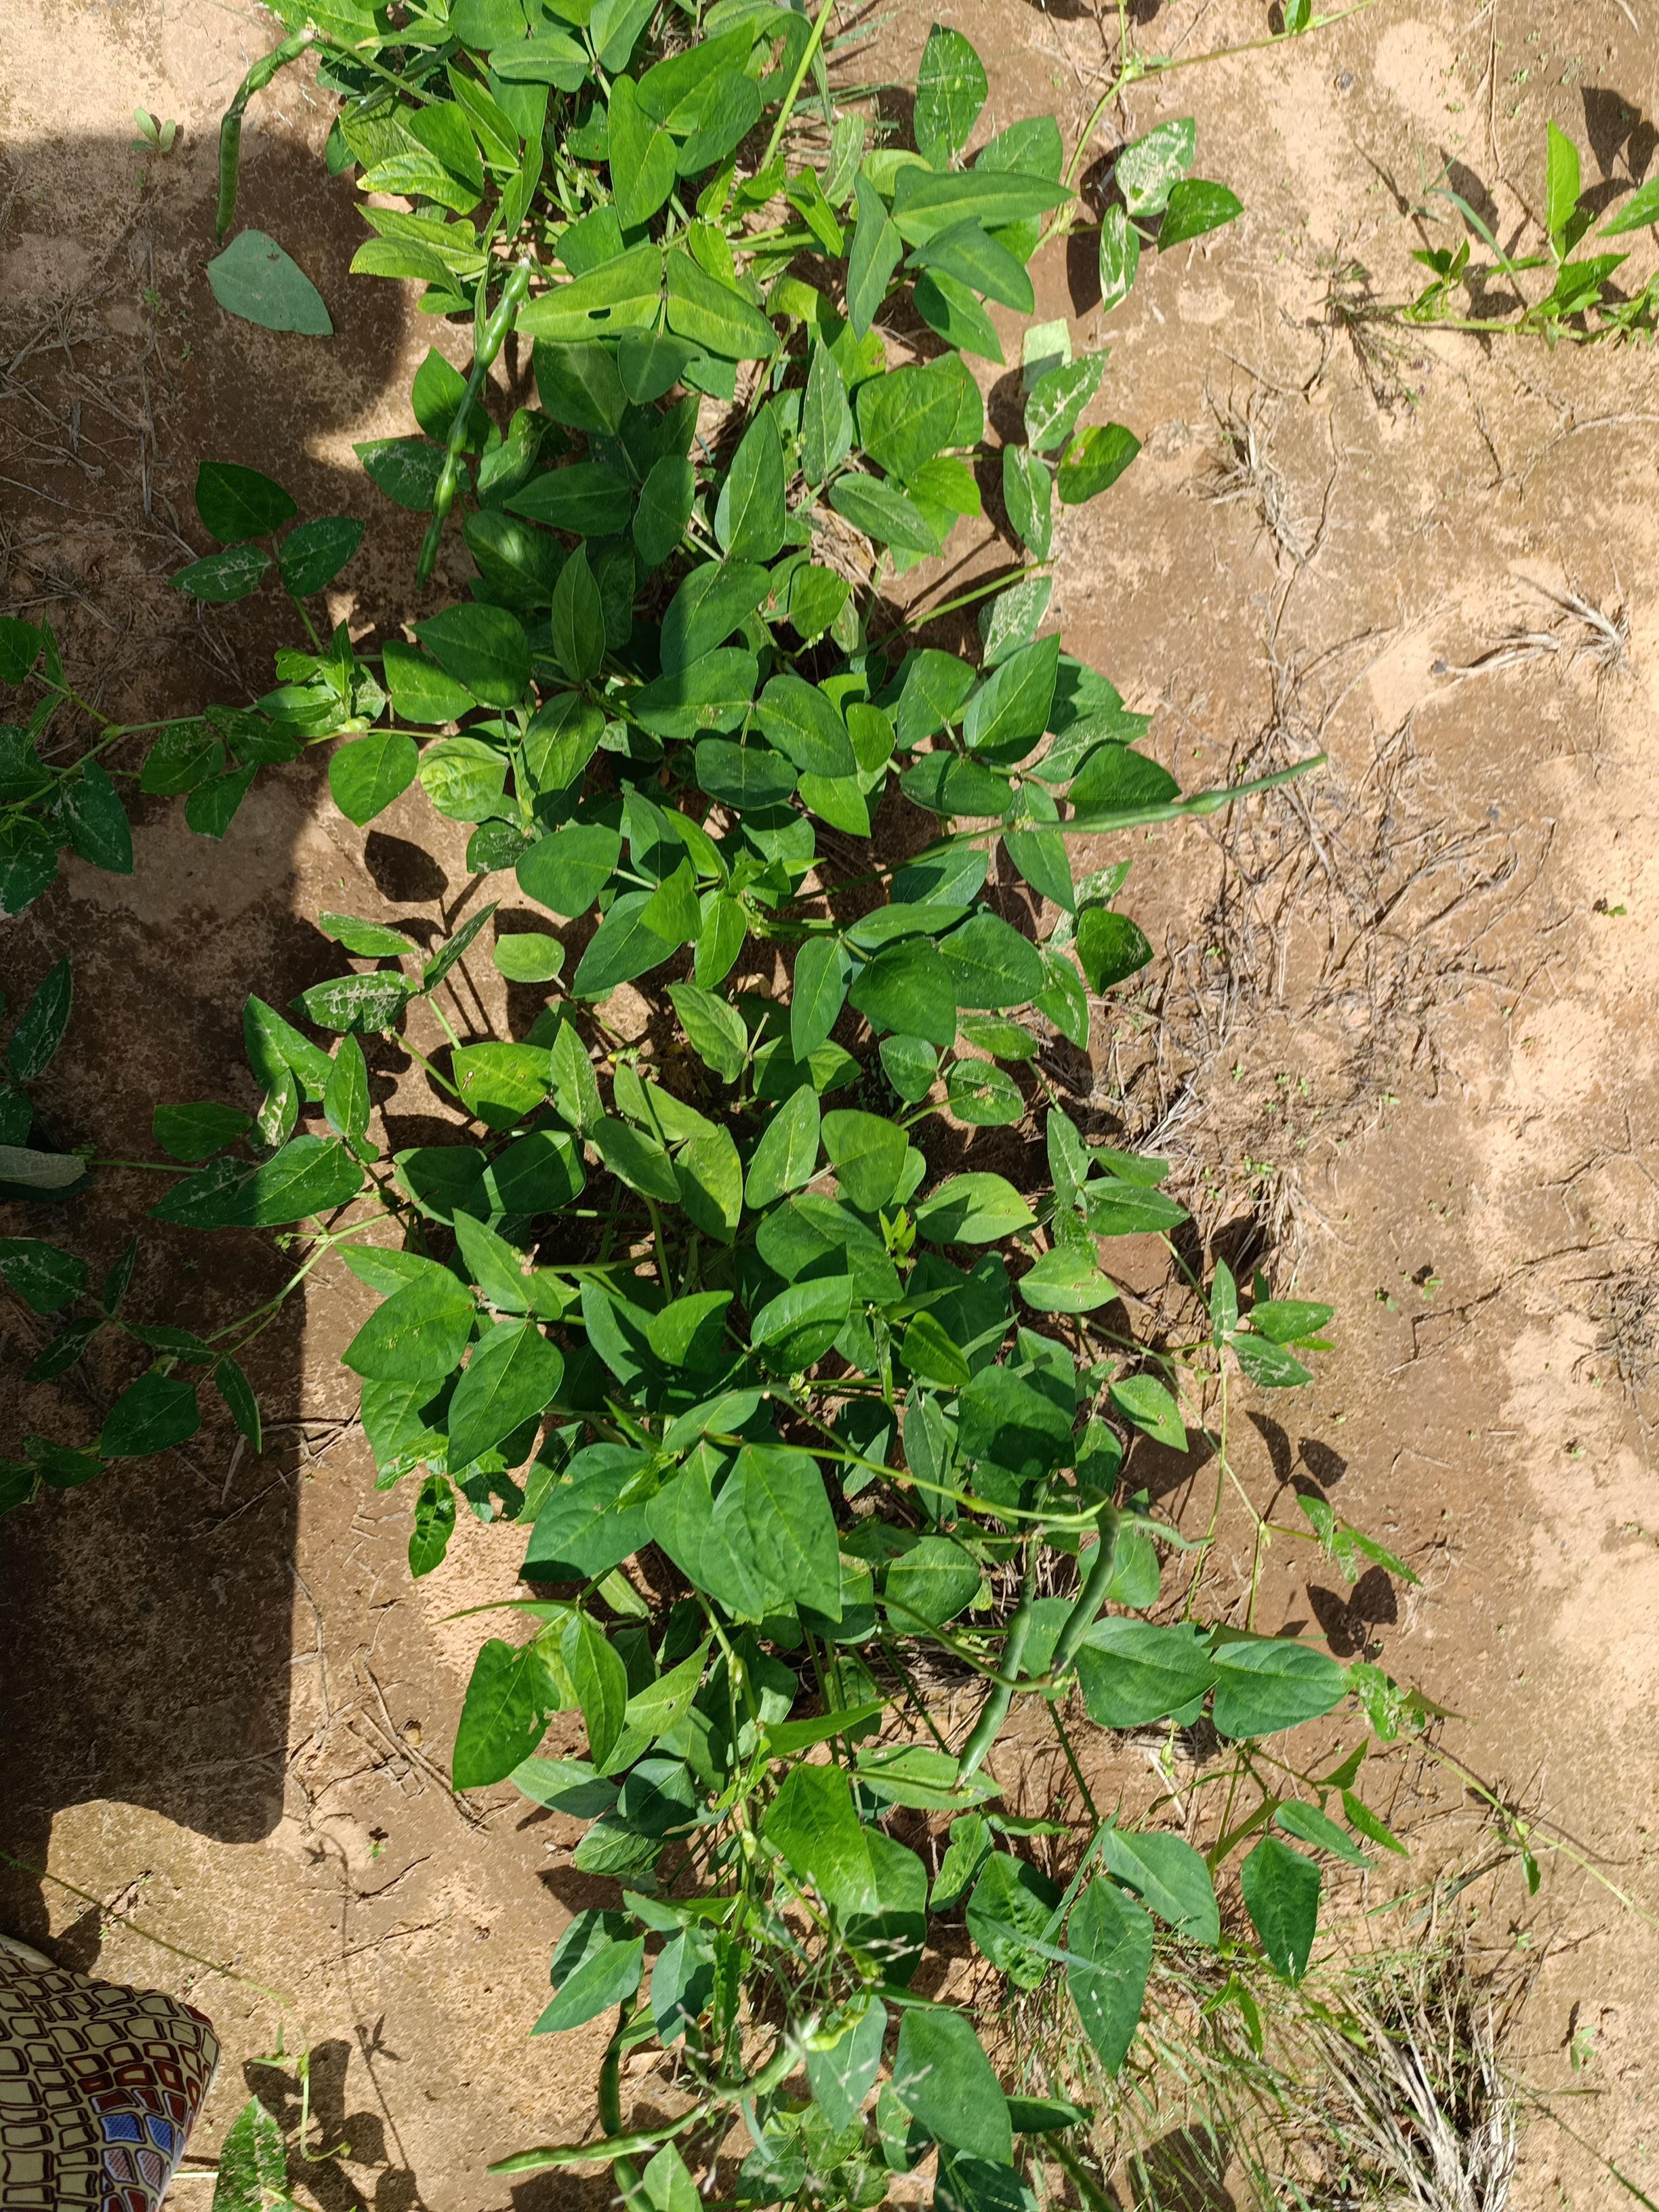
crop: cowpea
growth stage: development pod
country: Nigeria
